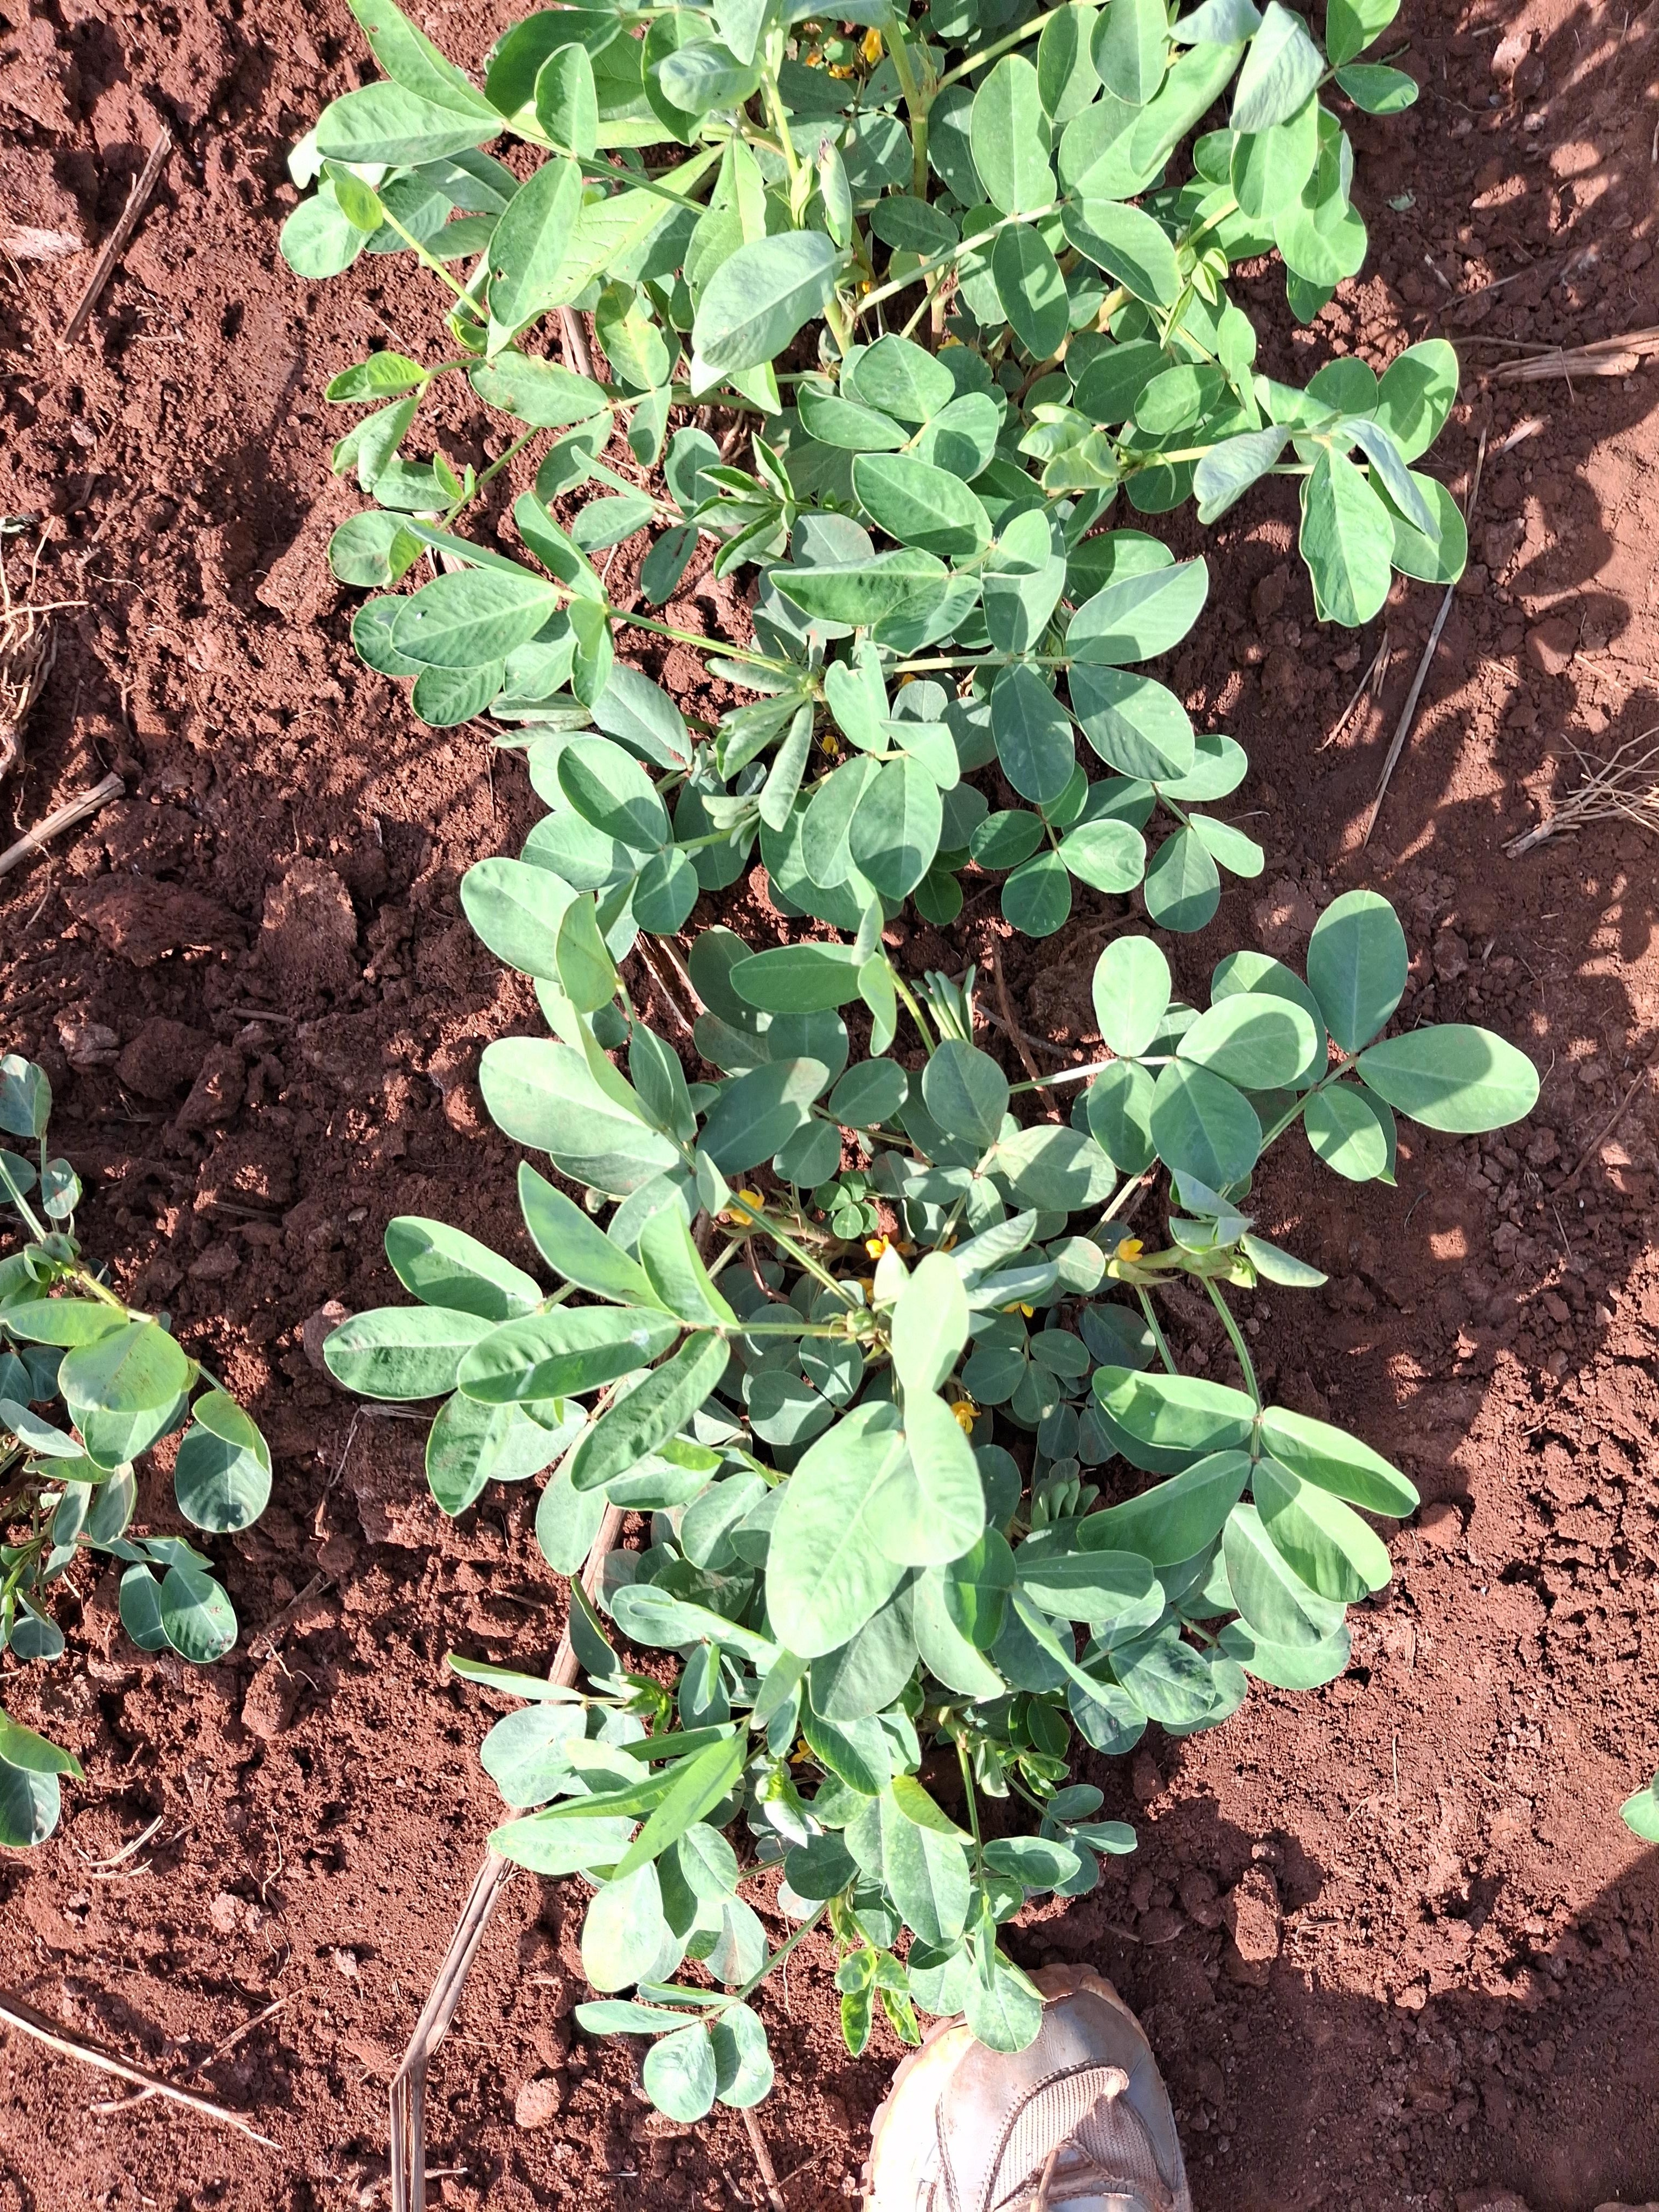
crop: groundnut
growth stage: vegetative
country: Kenya
